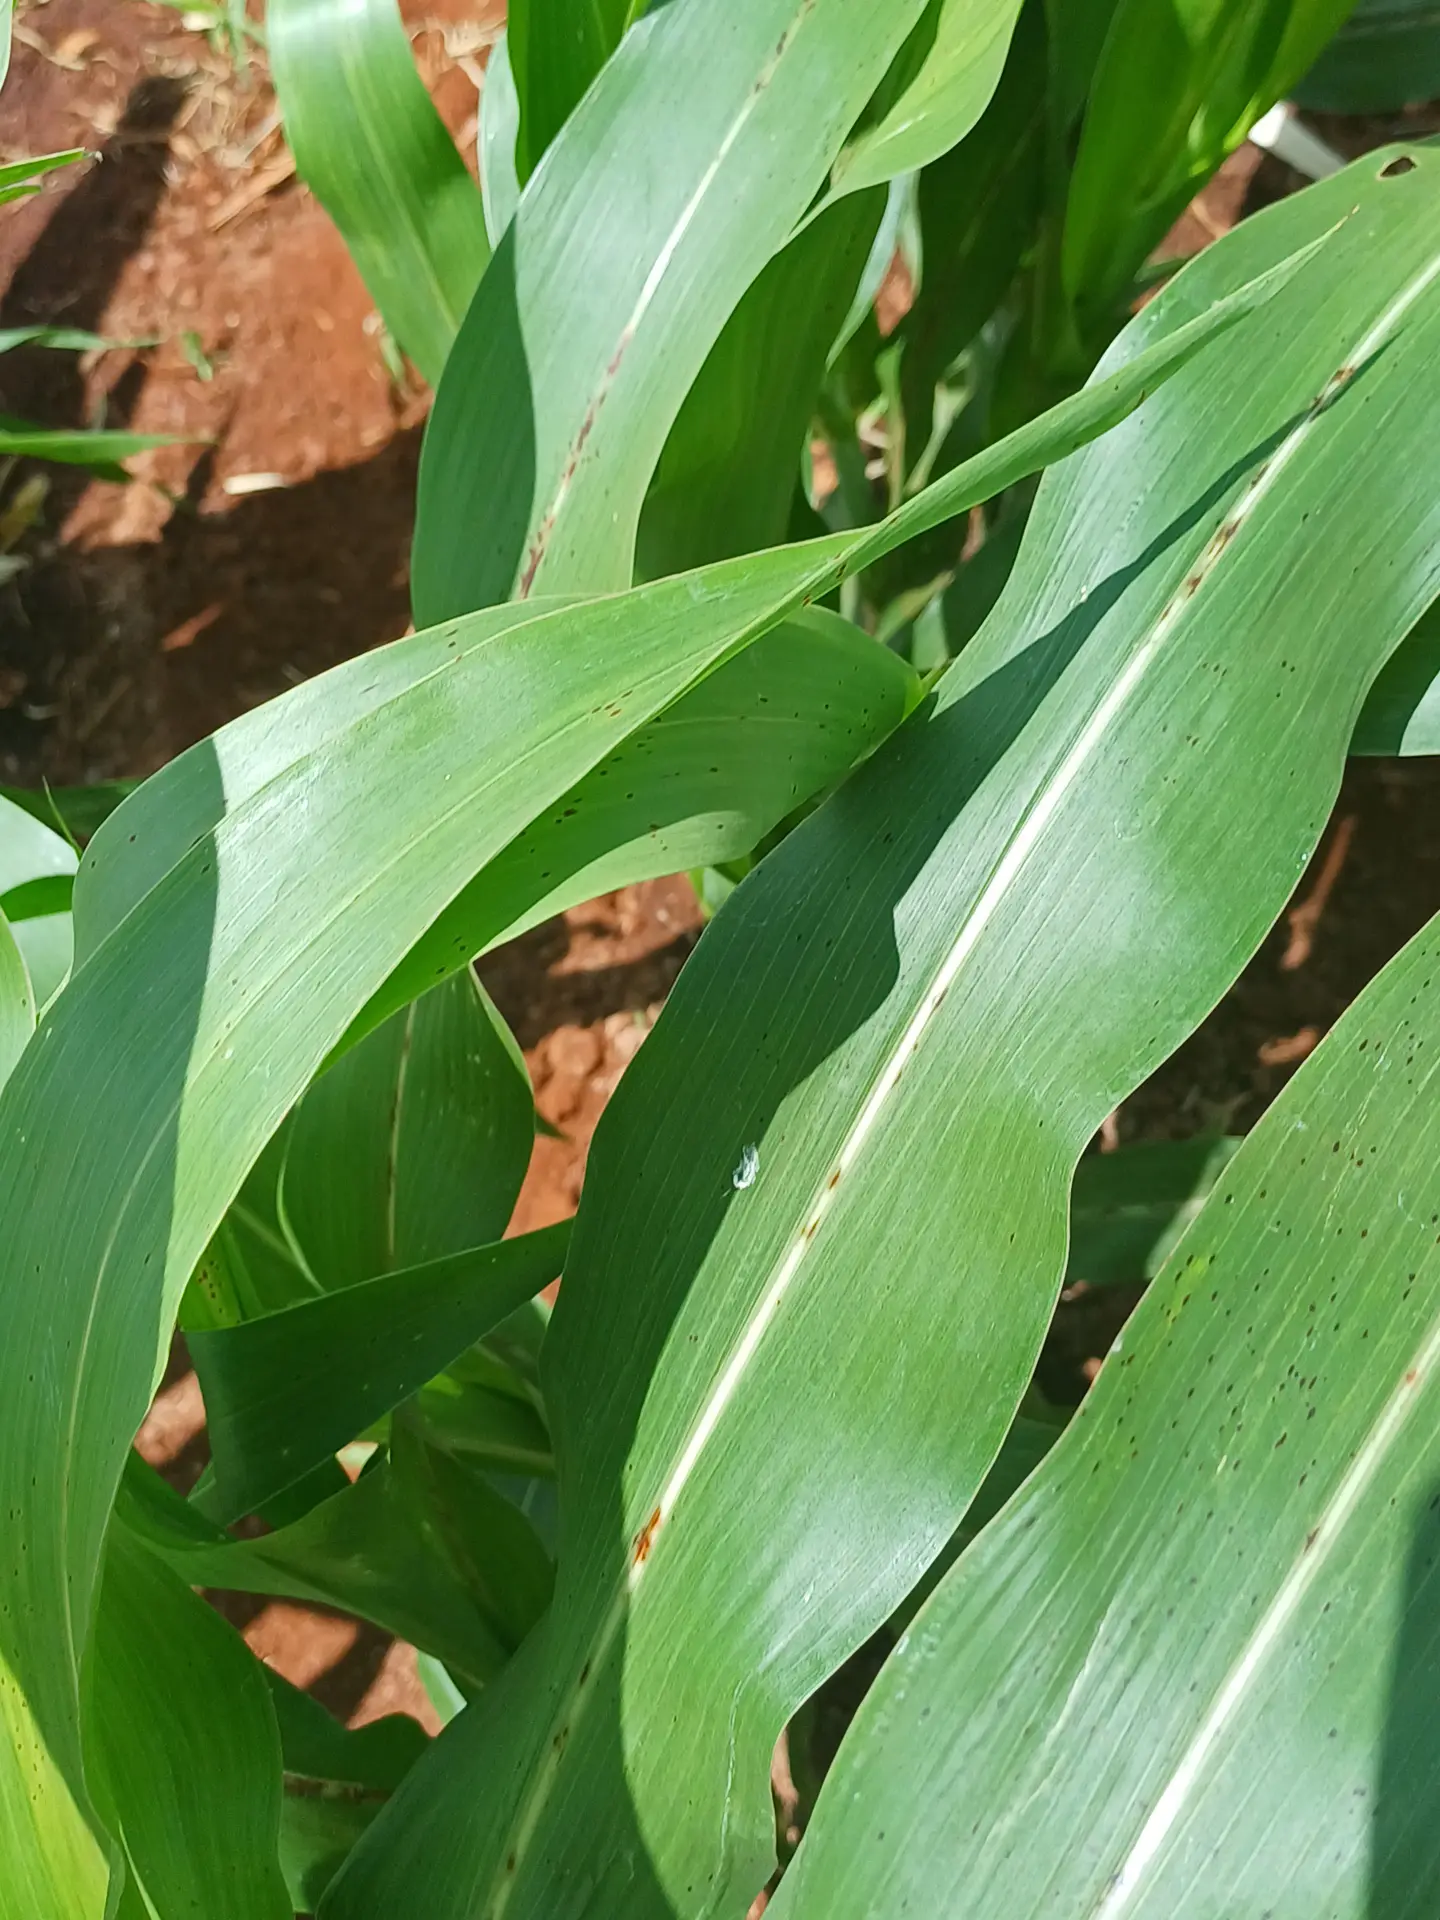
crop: sorghum
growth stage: vegetative
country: Kenya
